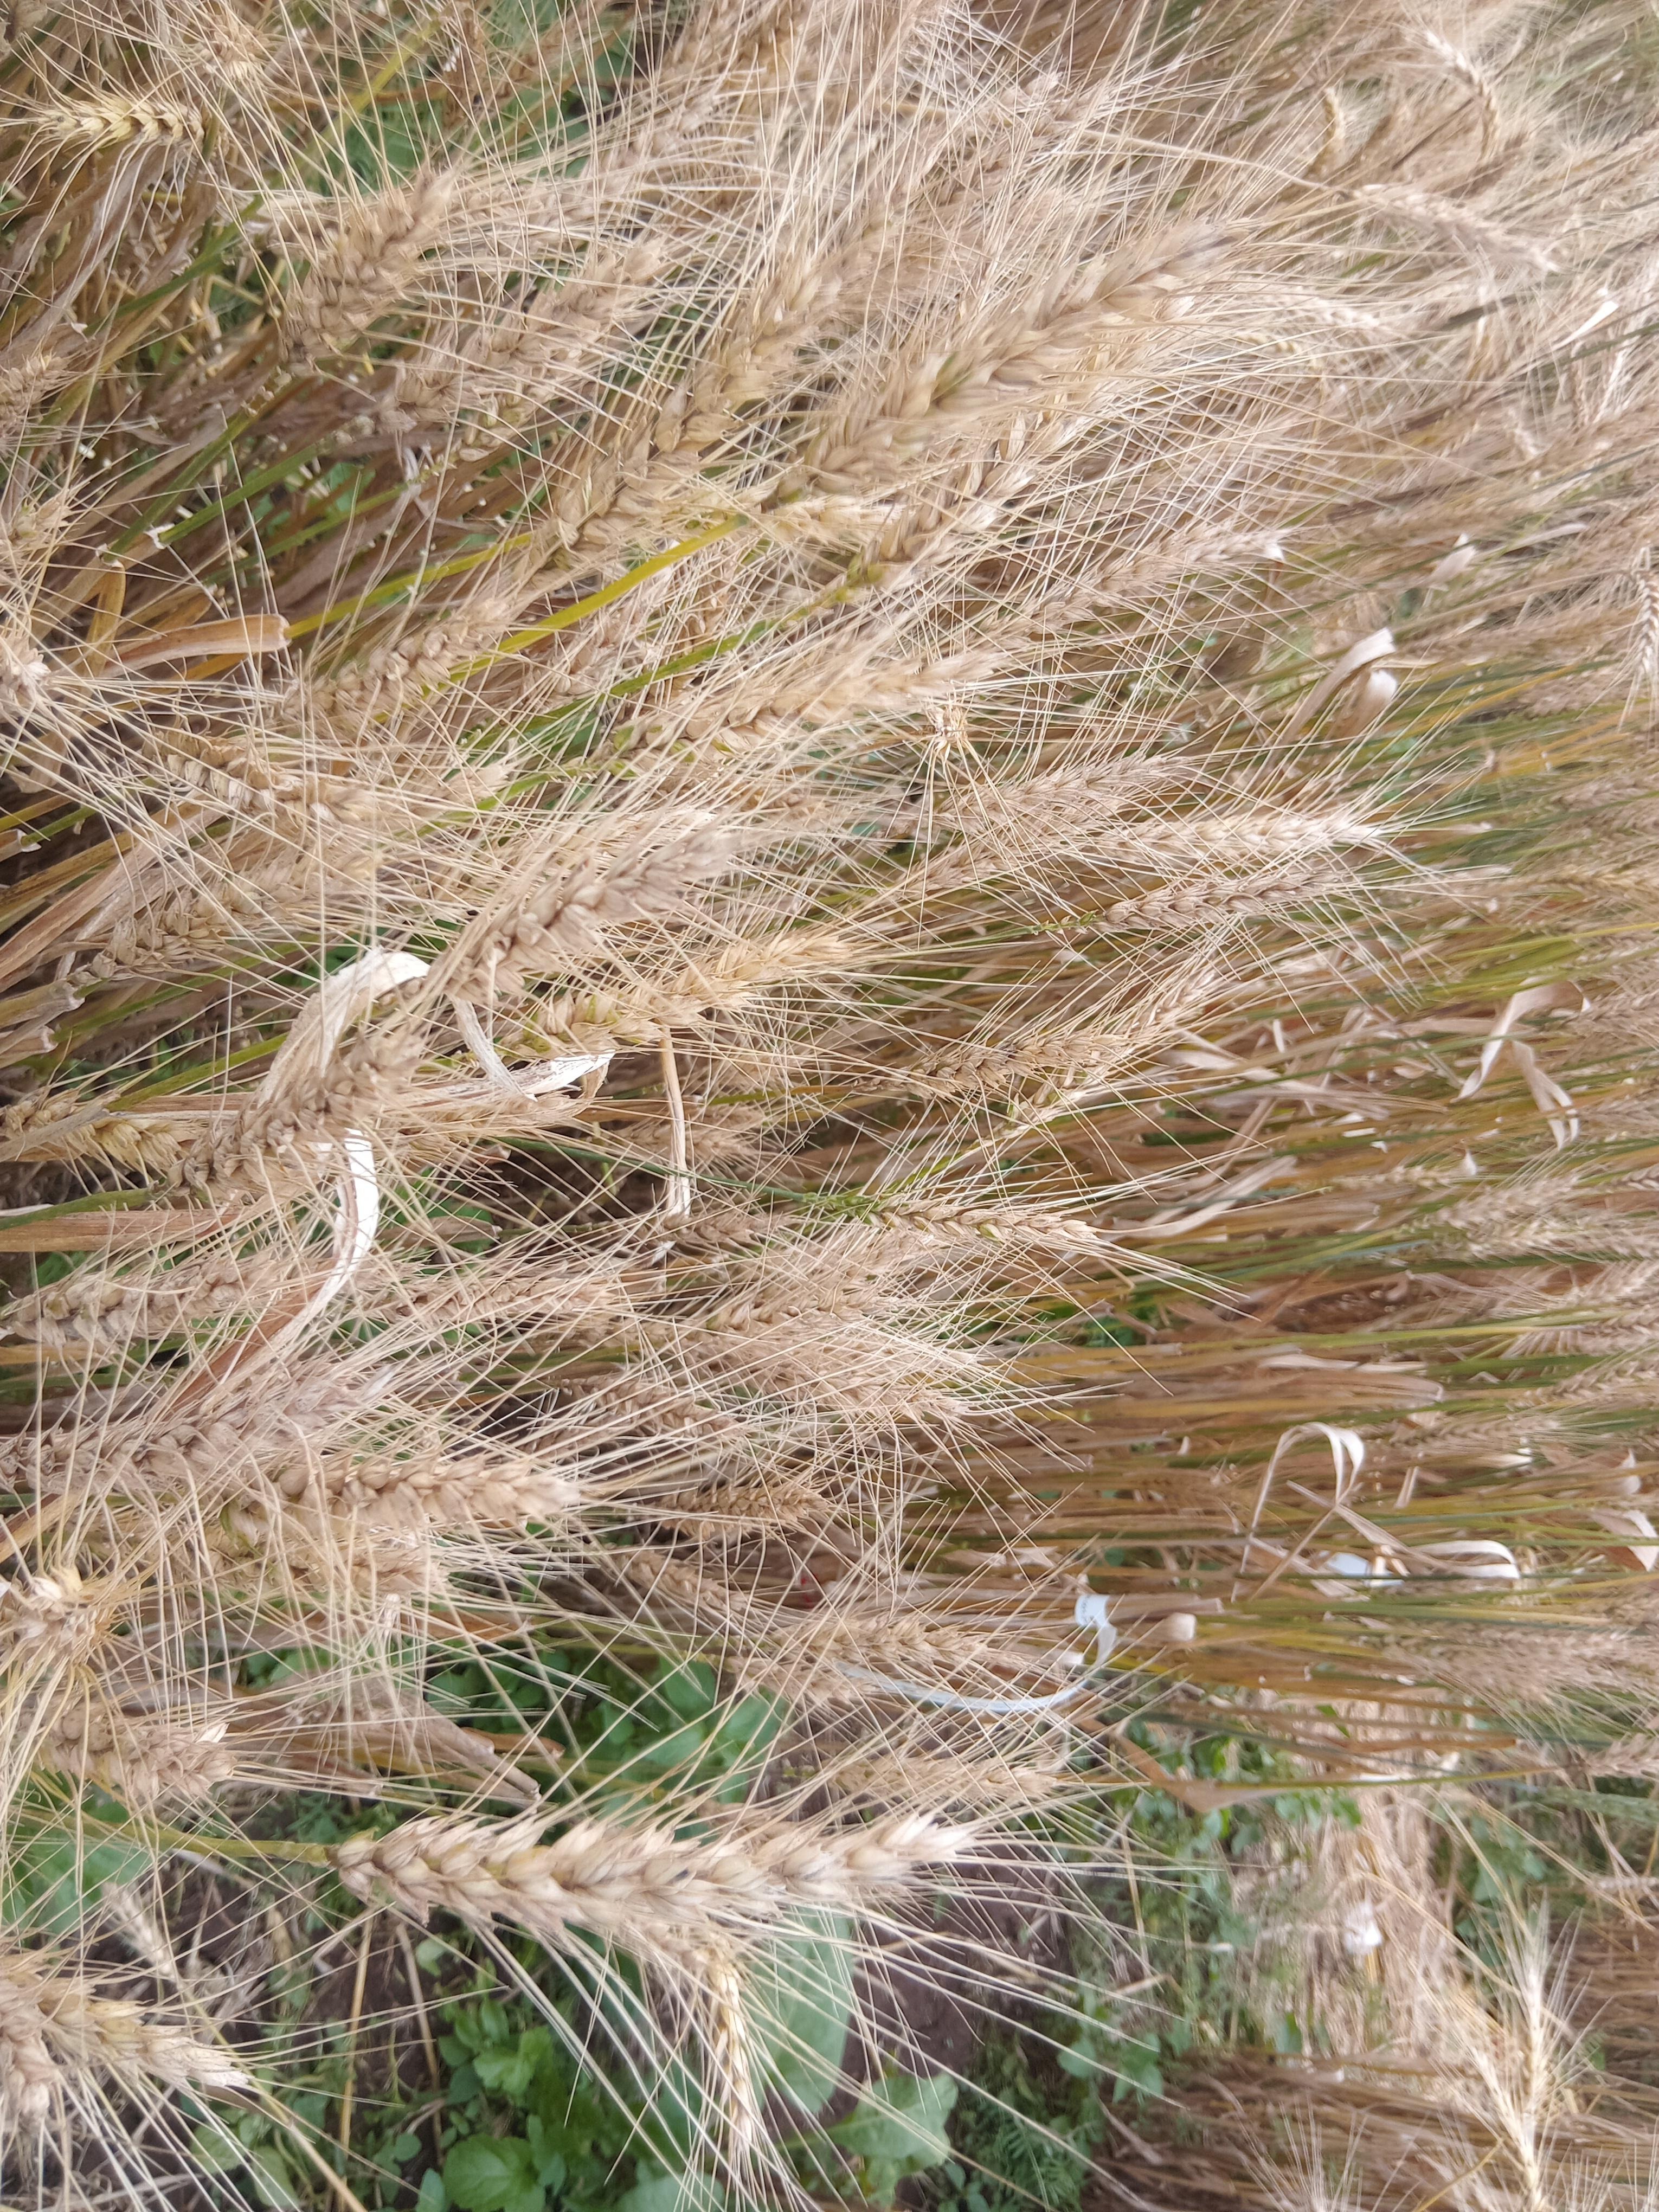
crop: wheat
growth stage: maturity
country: Kenya
